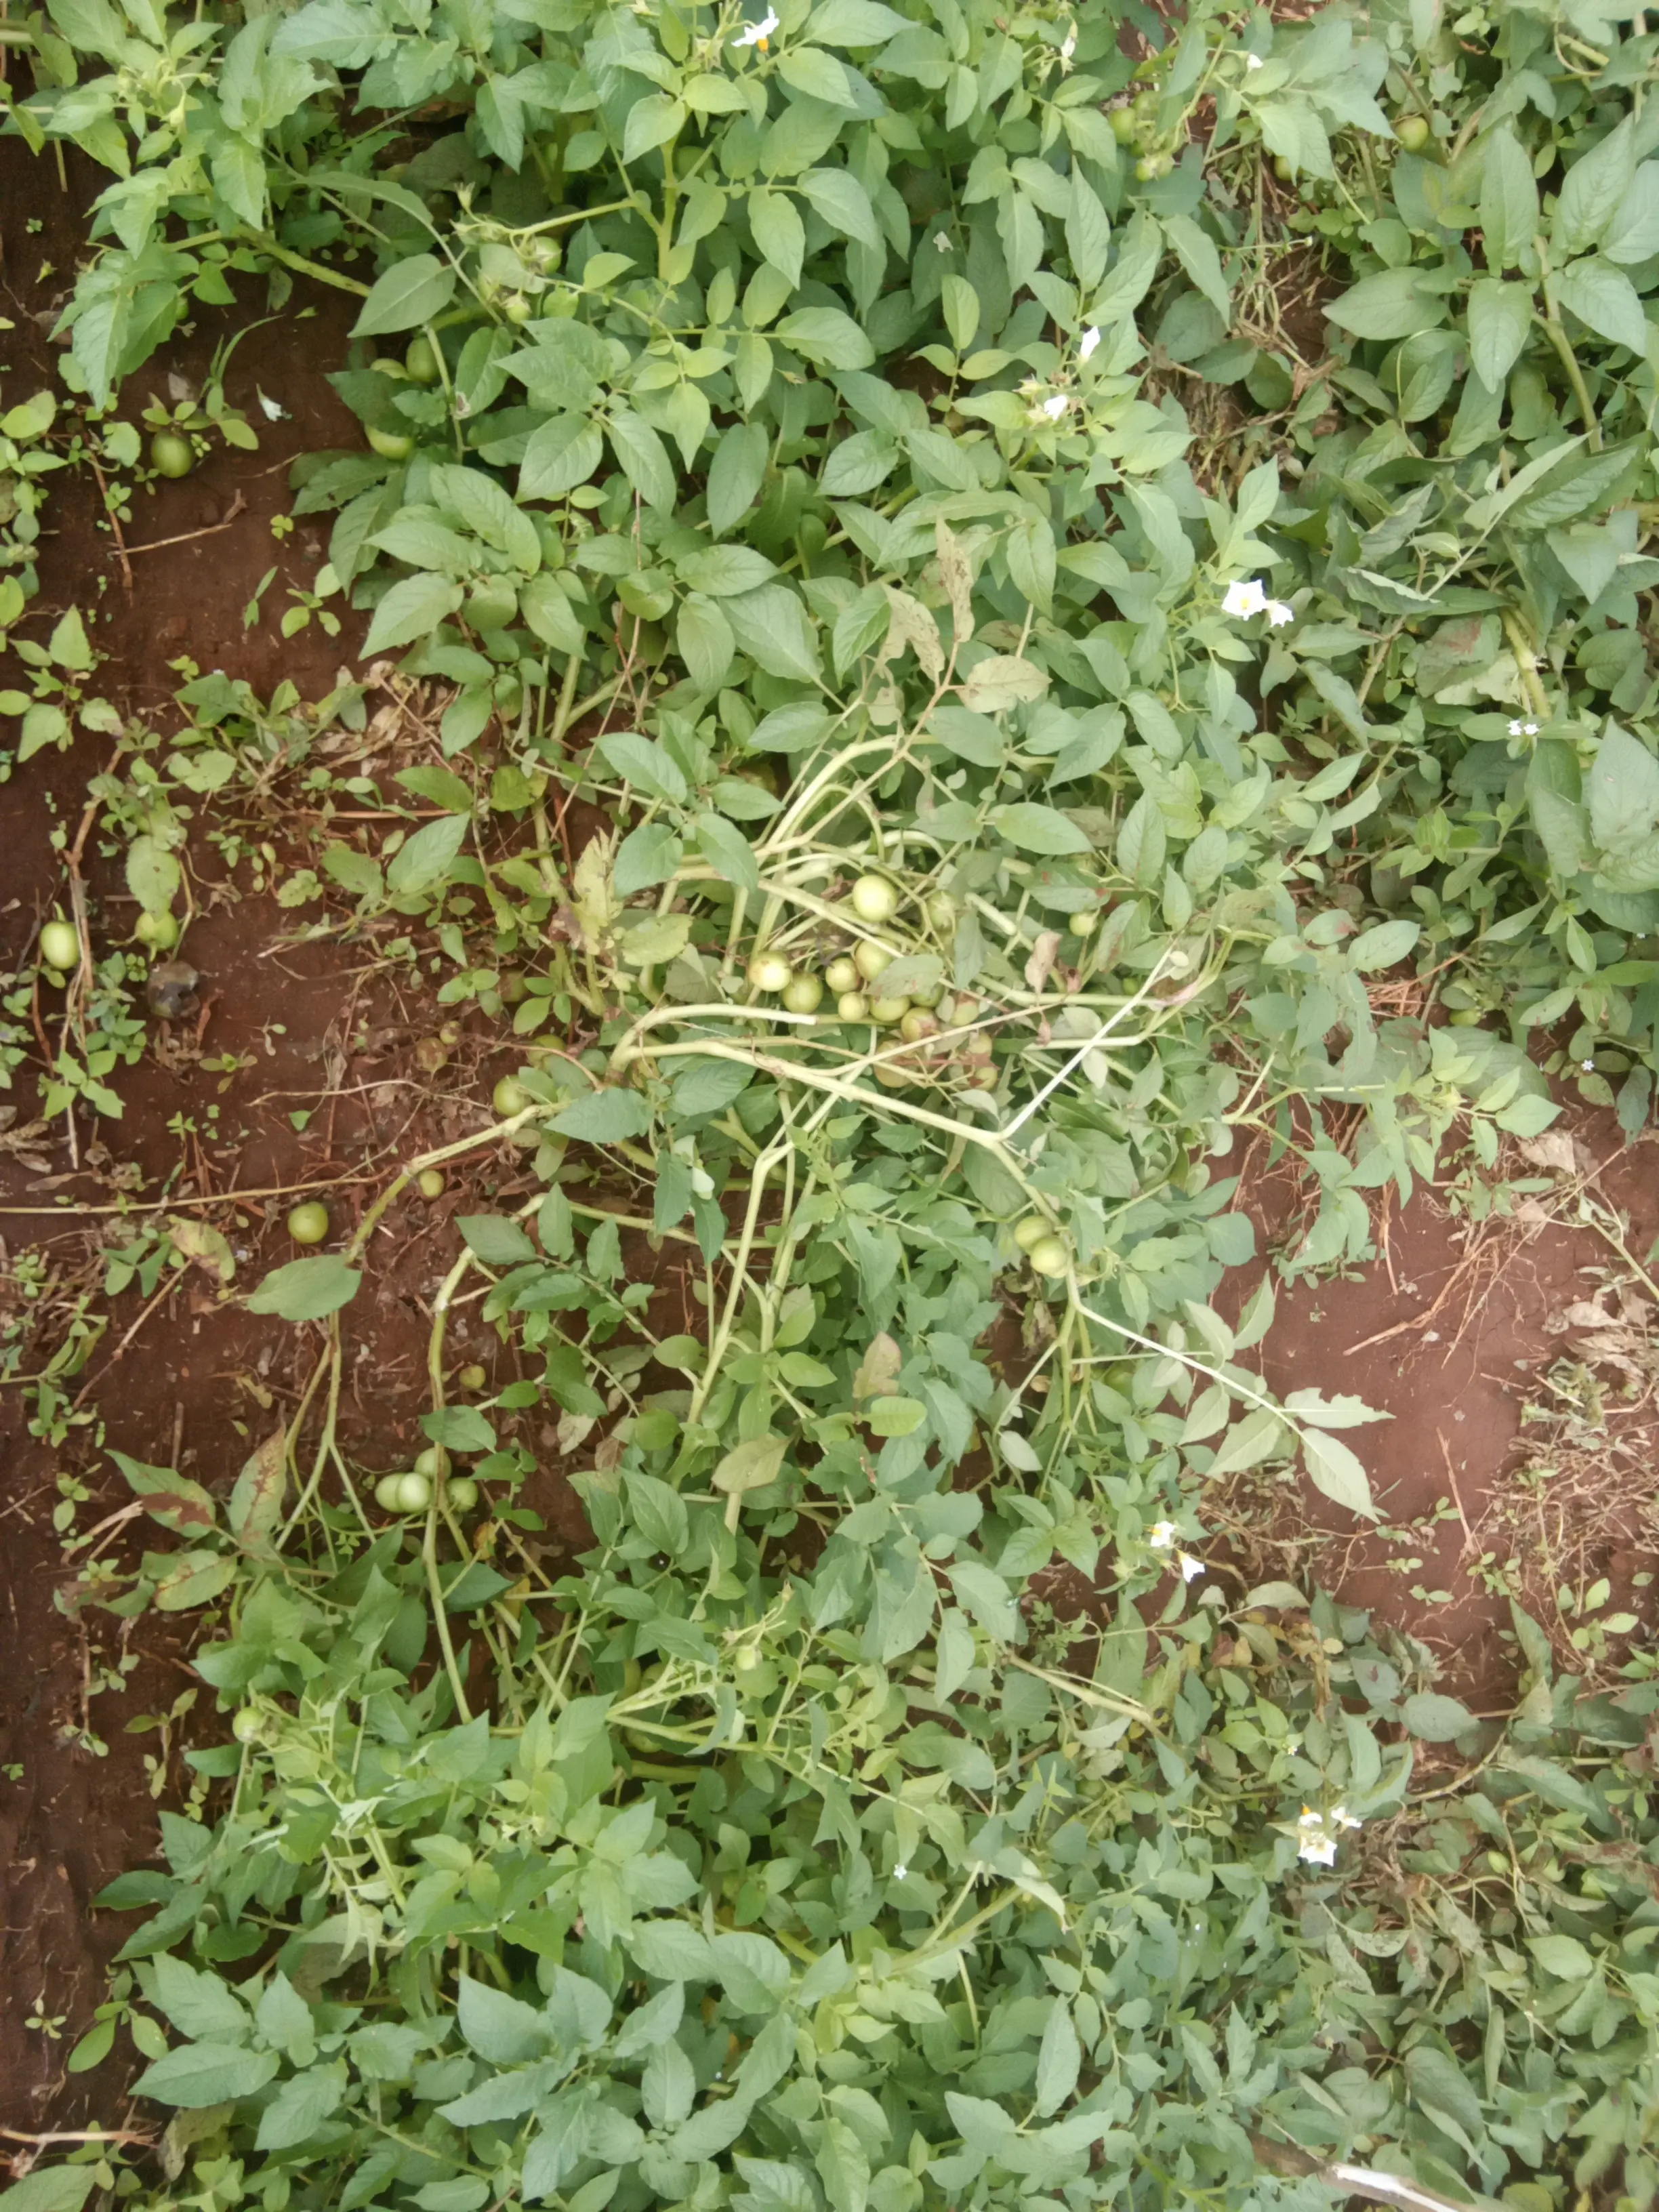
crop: potato
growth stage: harvest maturity
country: Kenya
